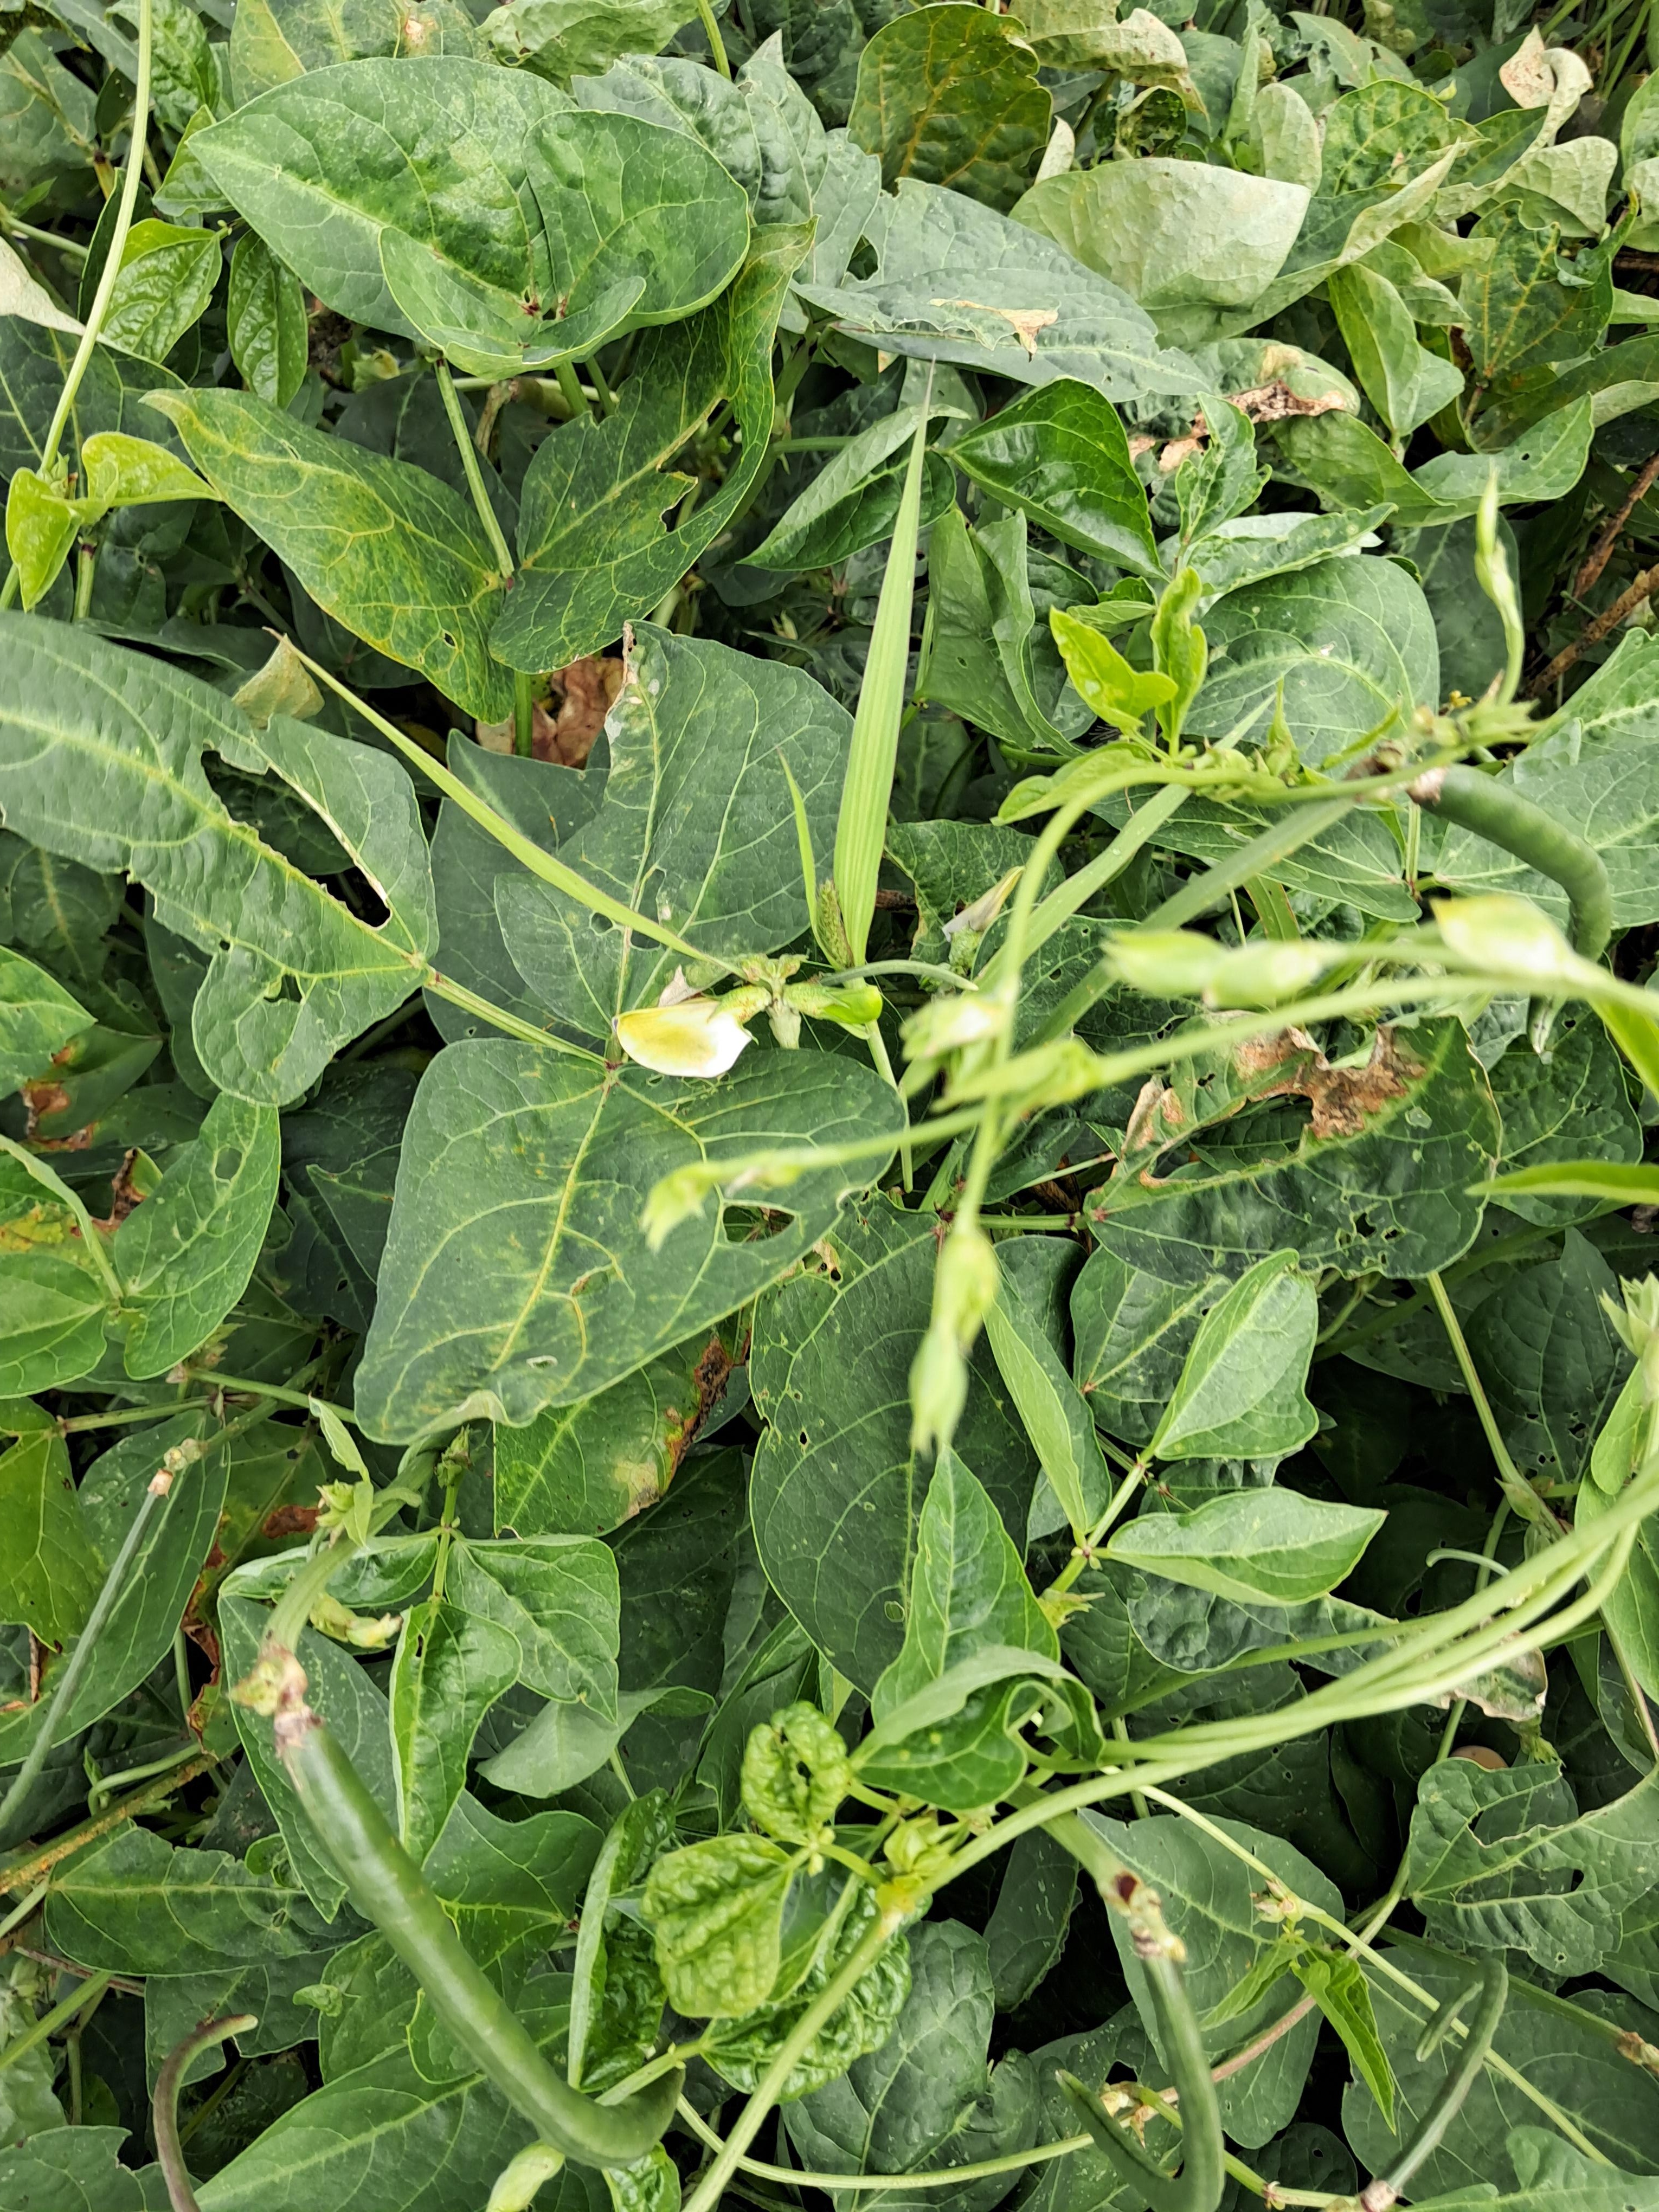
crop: cowpea
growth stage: development pod
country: Tanzania
